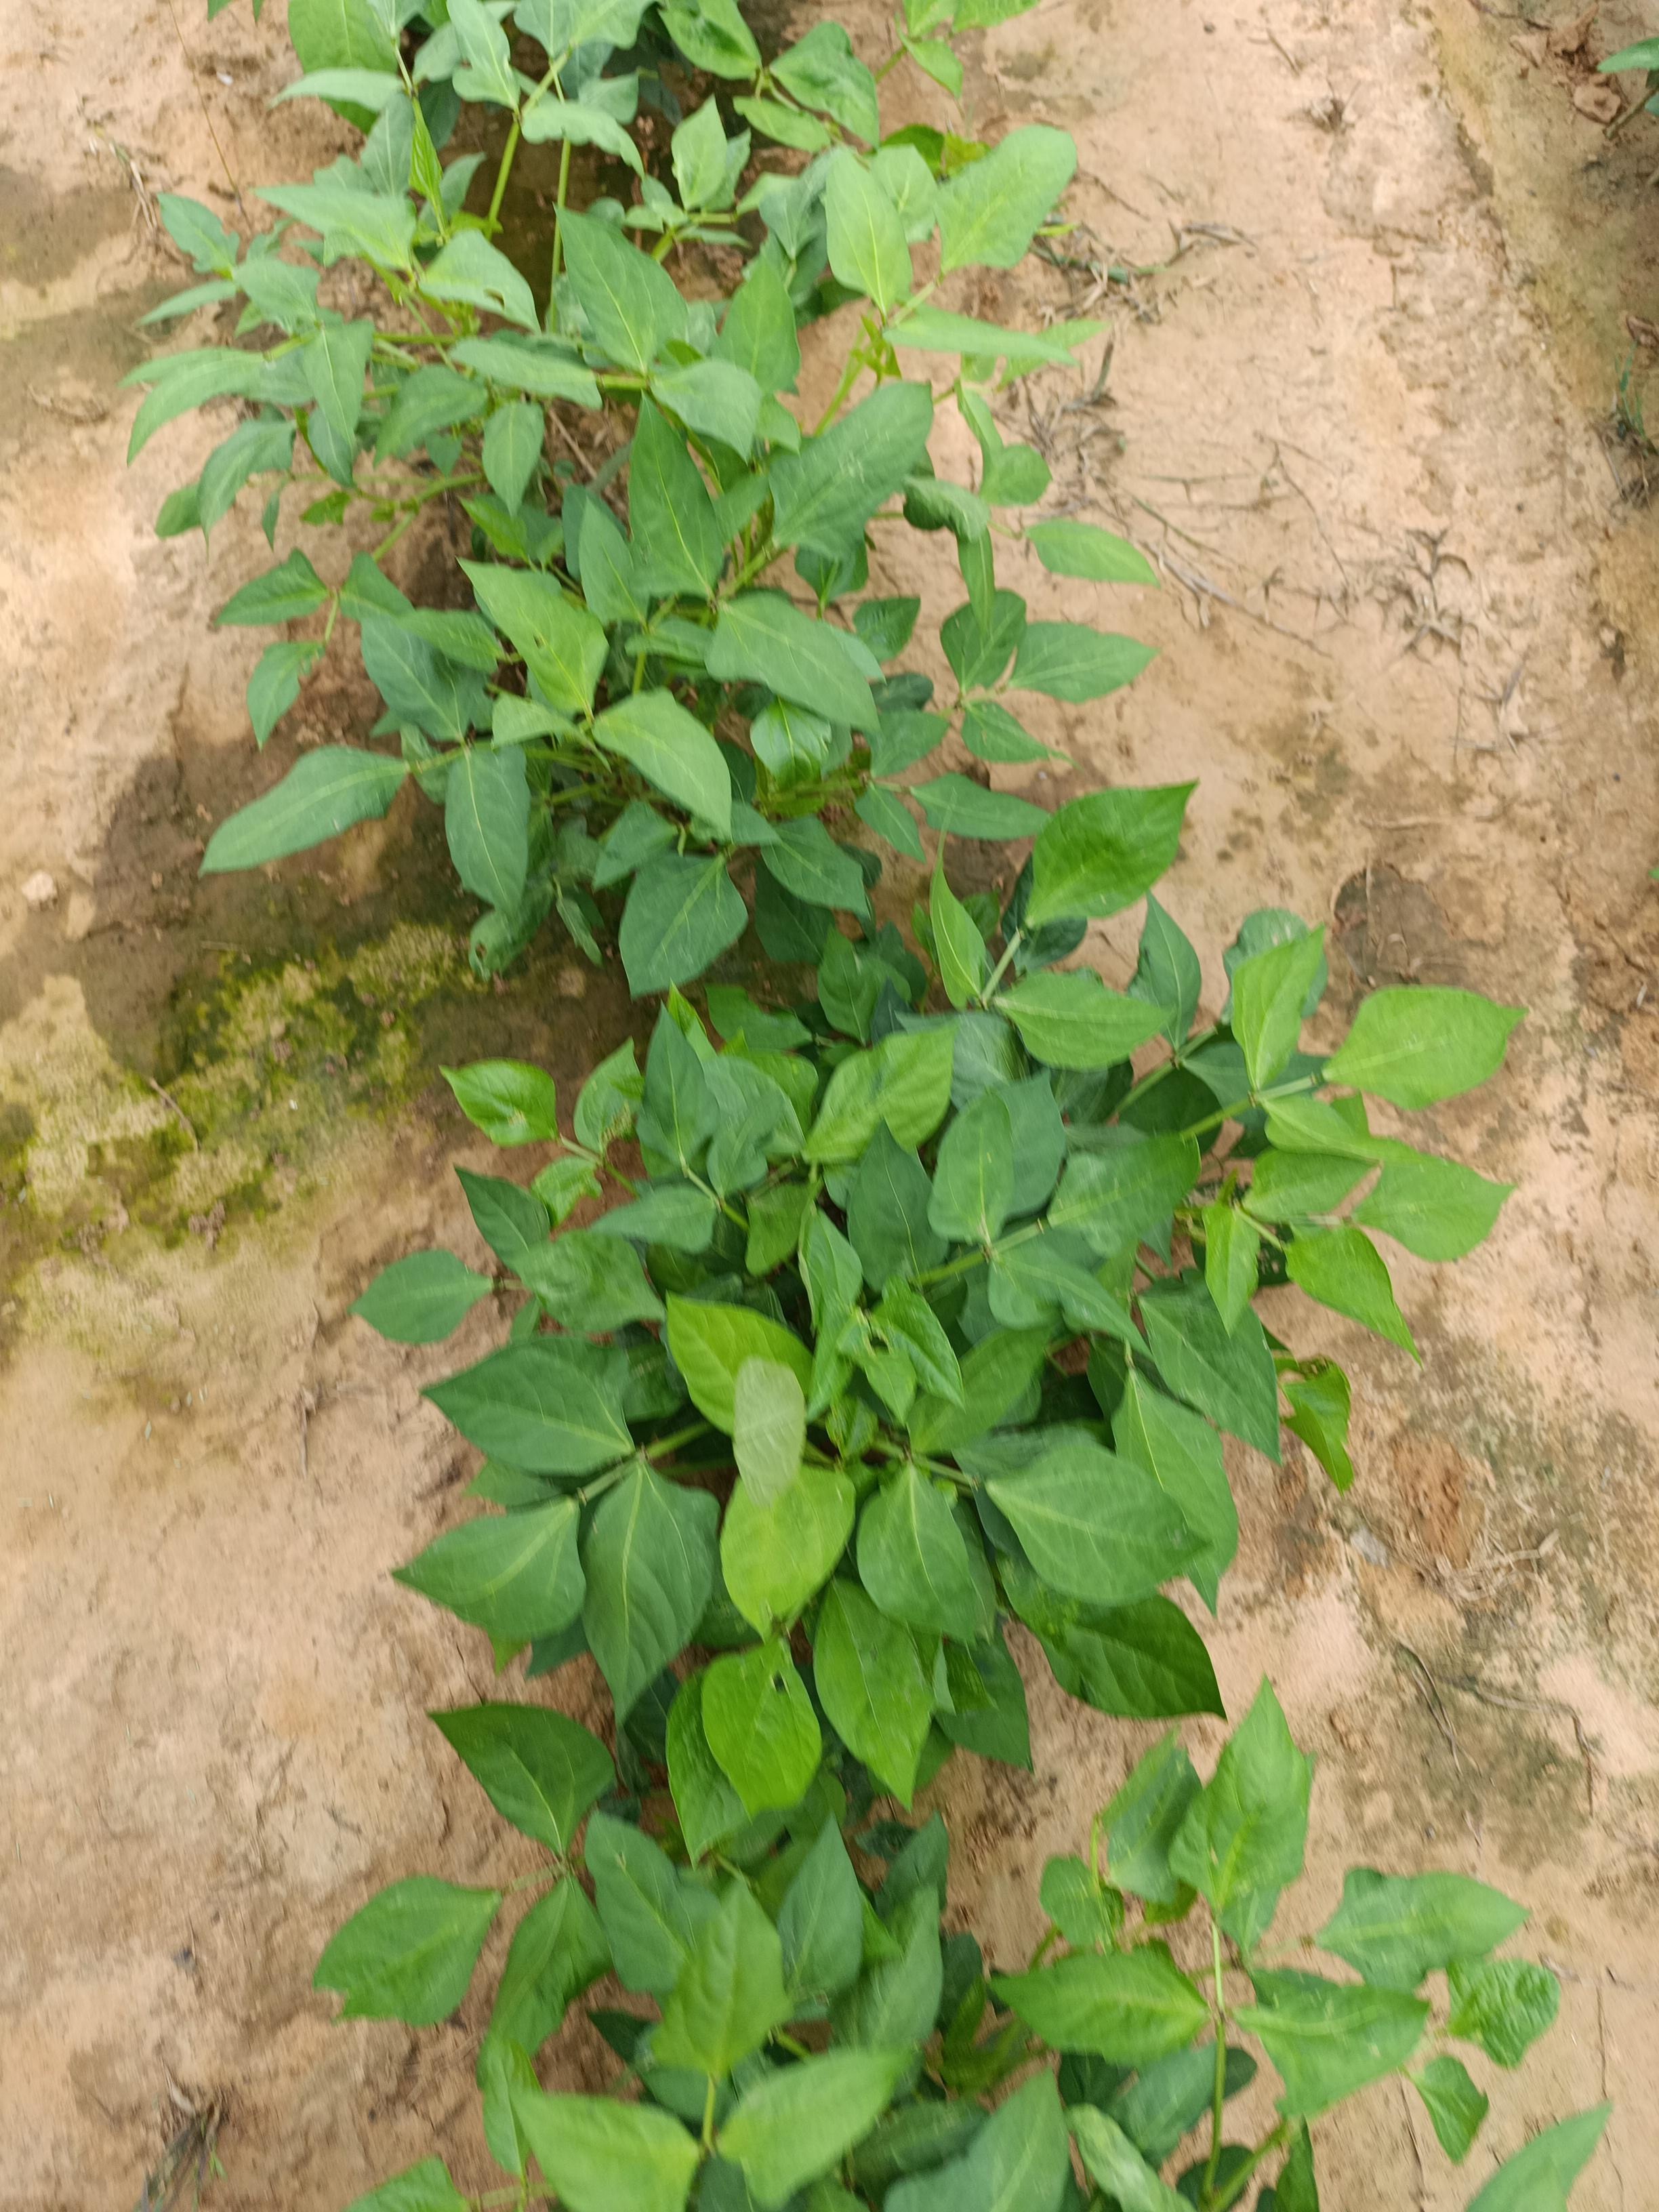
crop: cowpea
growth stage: emergence
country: Nigeria
